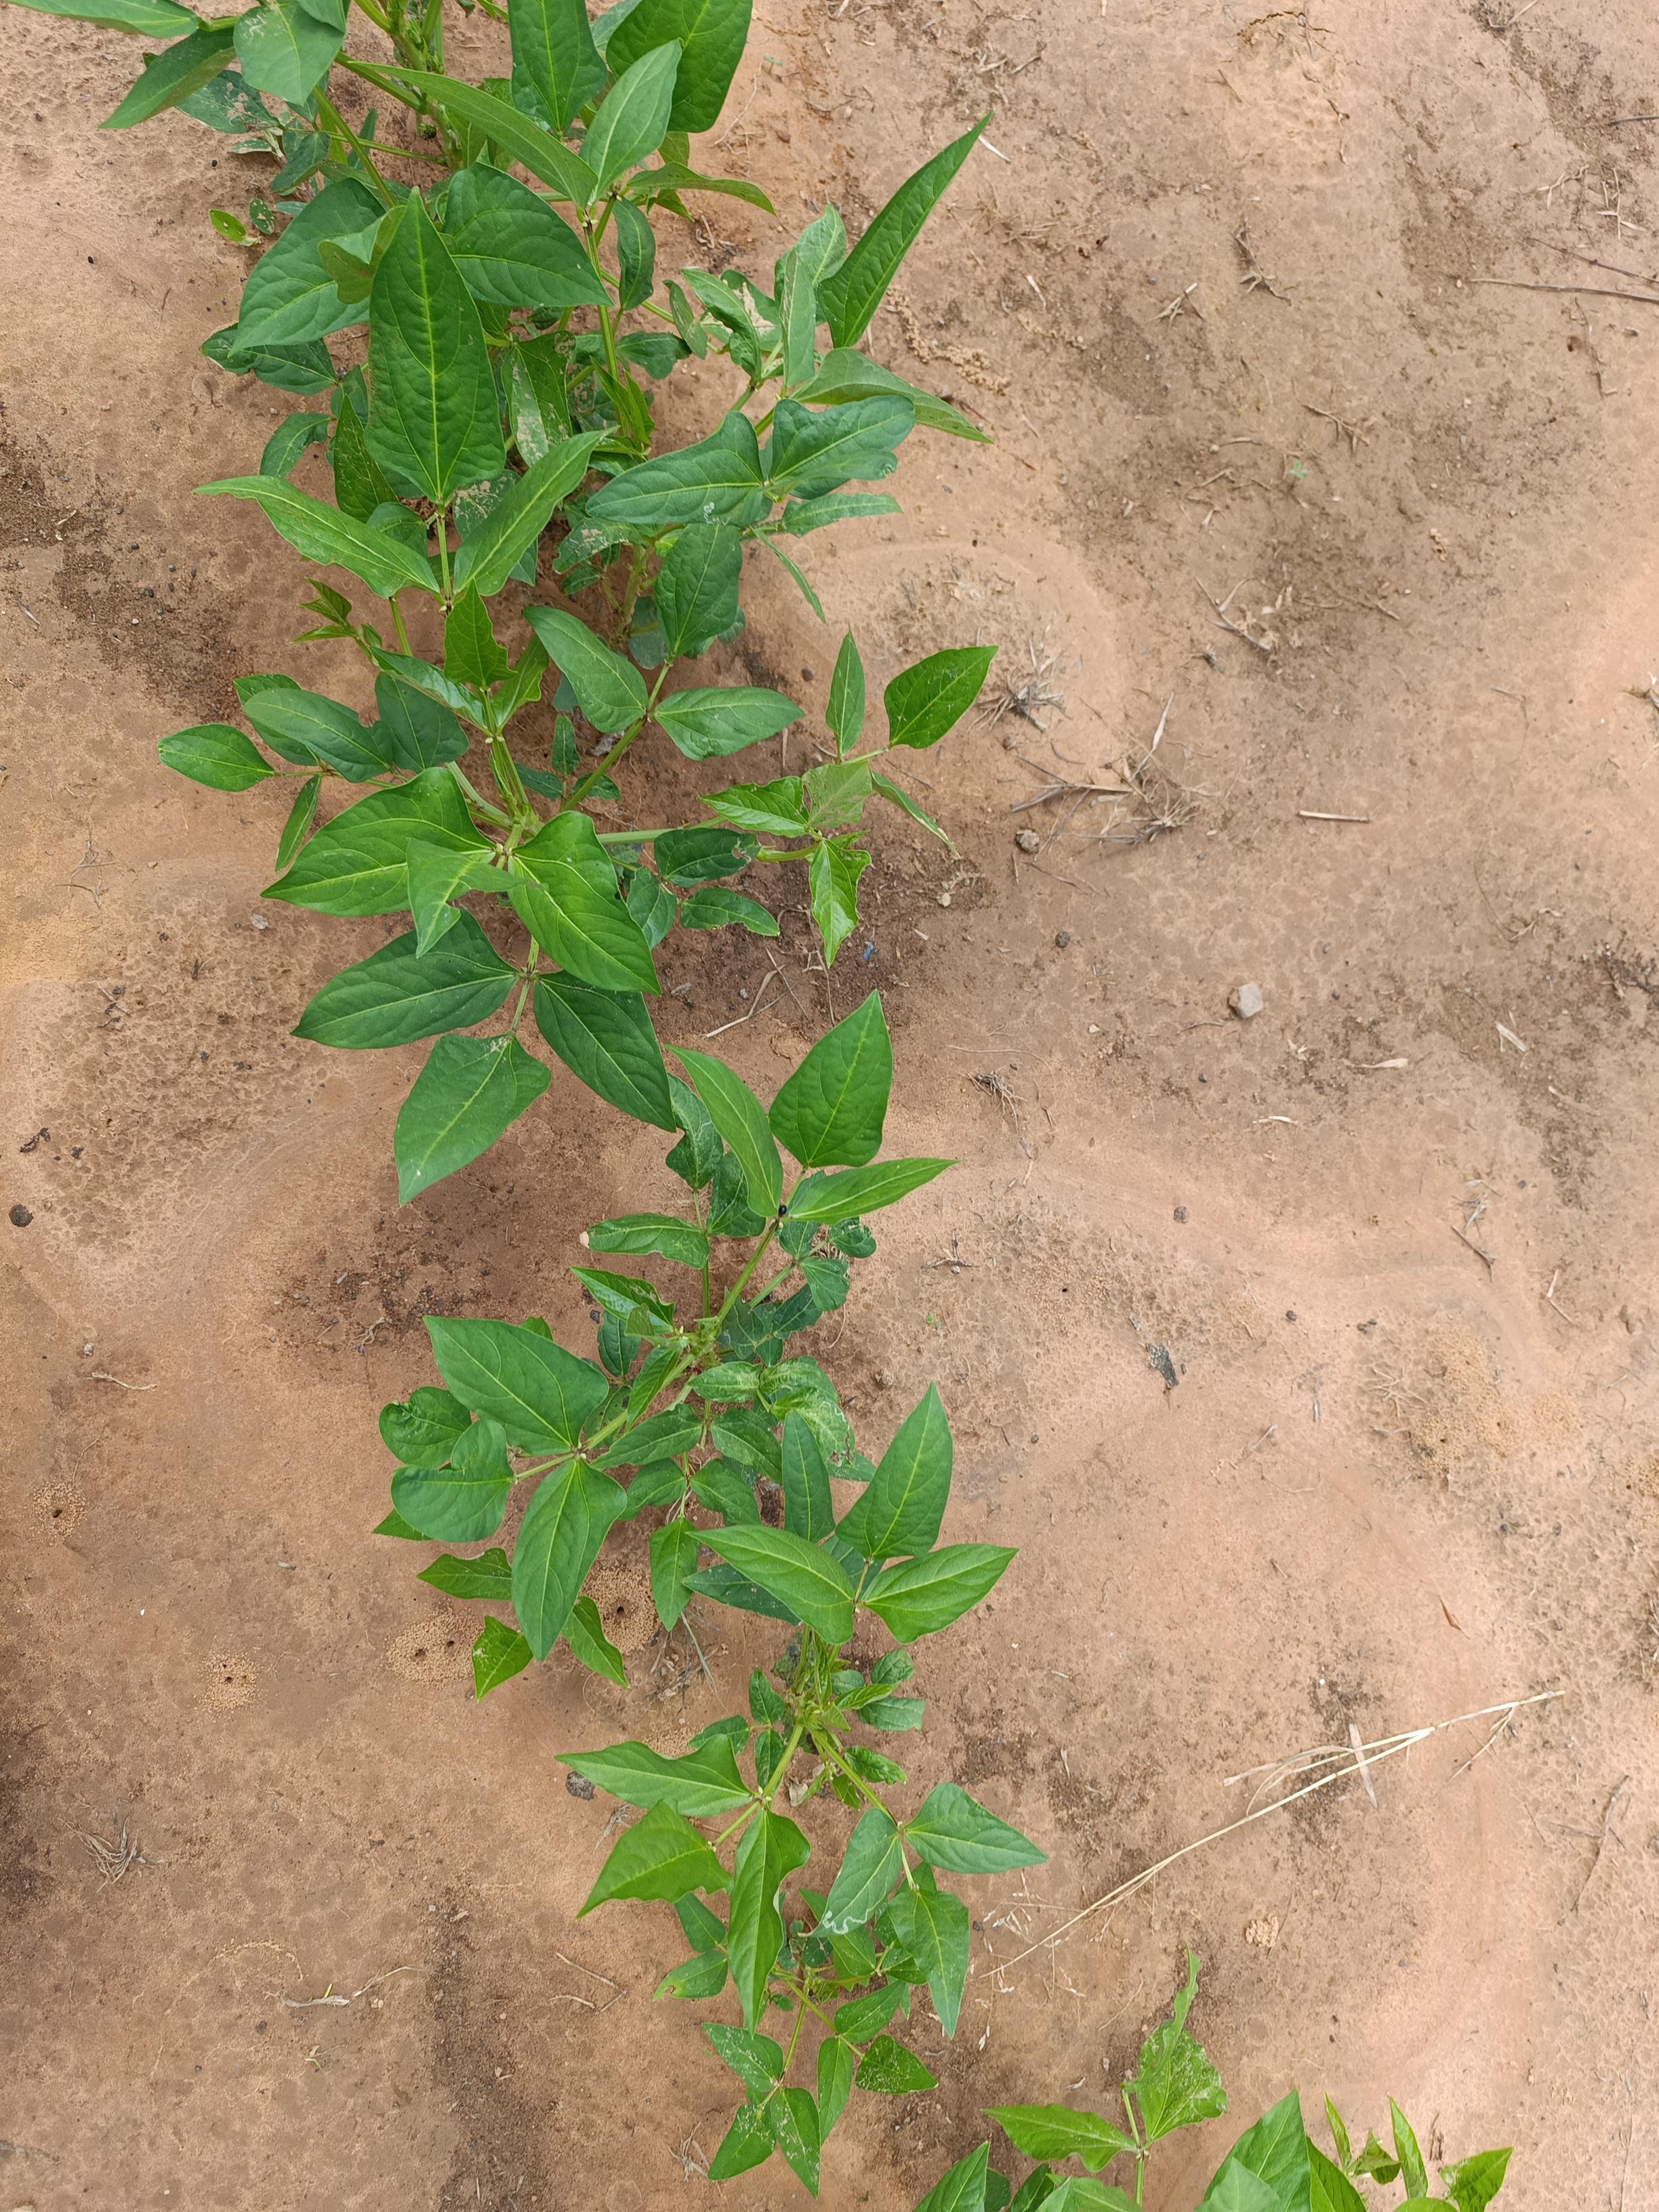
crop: cowpea
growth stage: emergence
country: Nigeria
